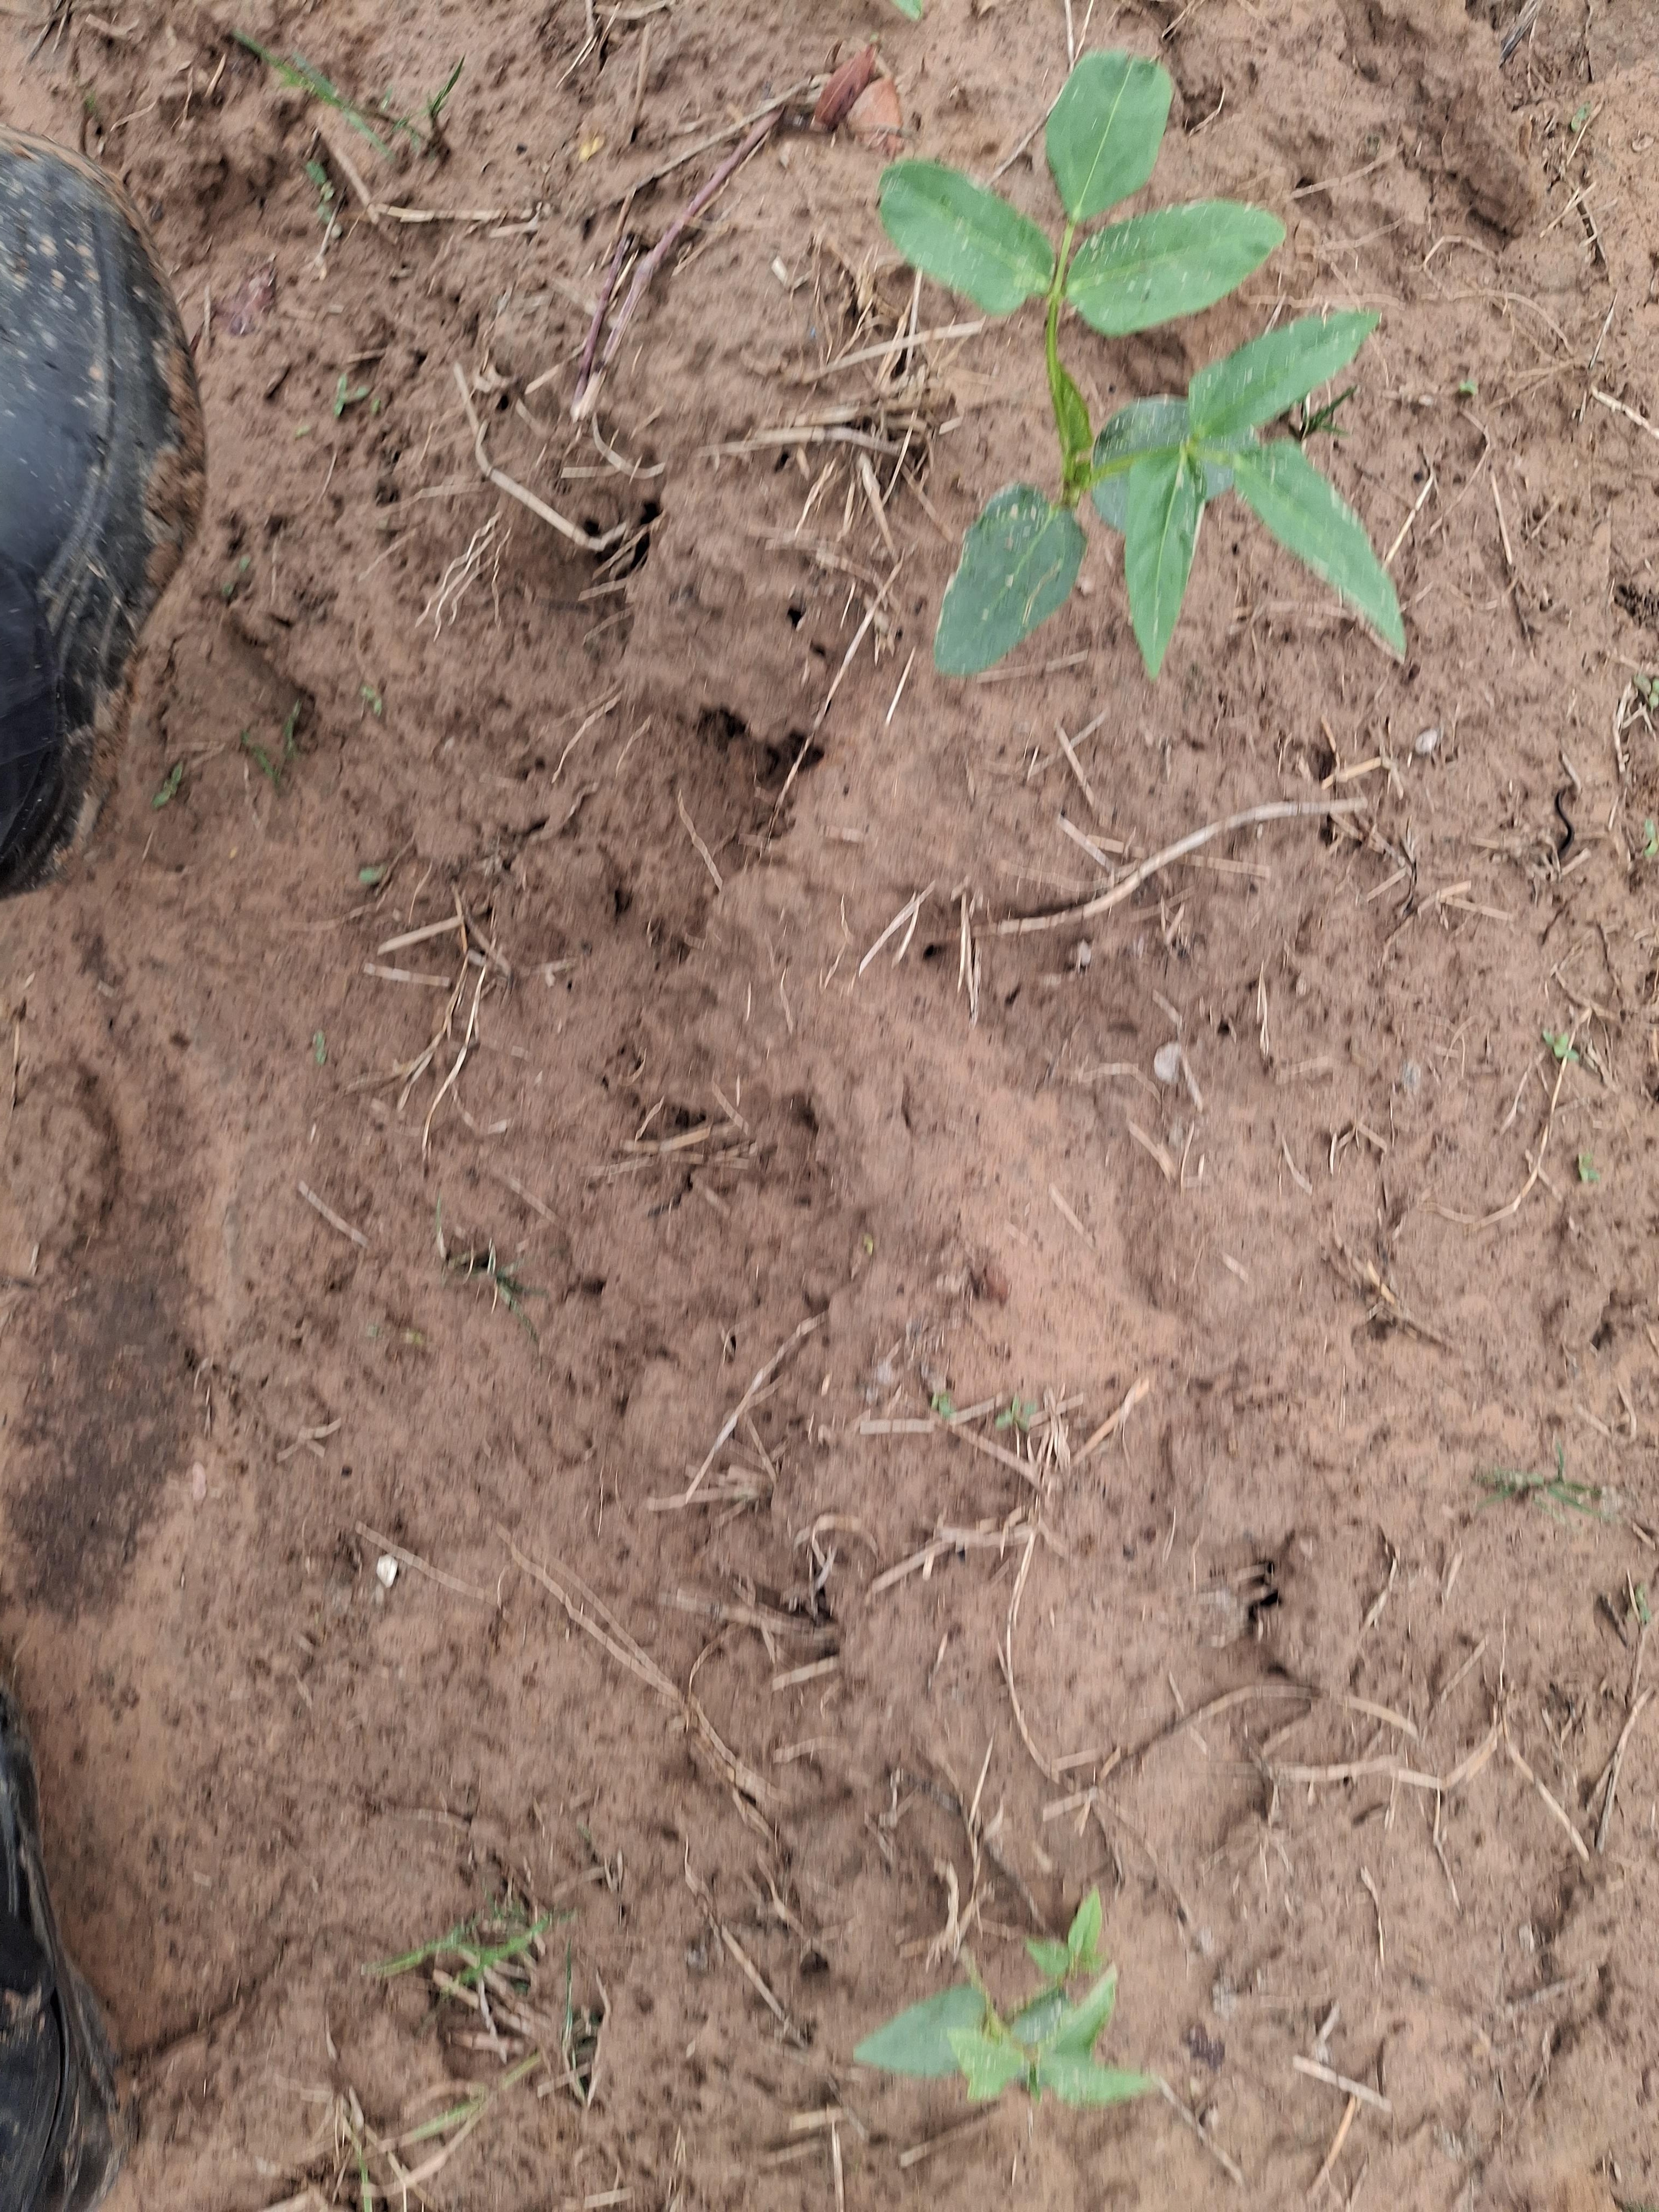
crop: cowpea
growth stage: emergence
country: Nigeria
